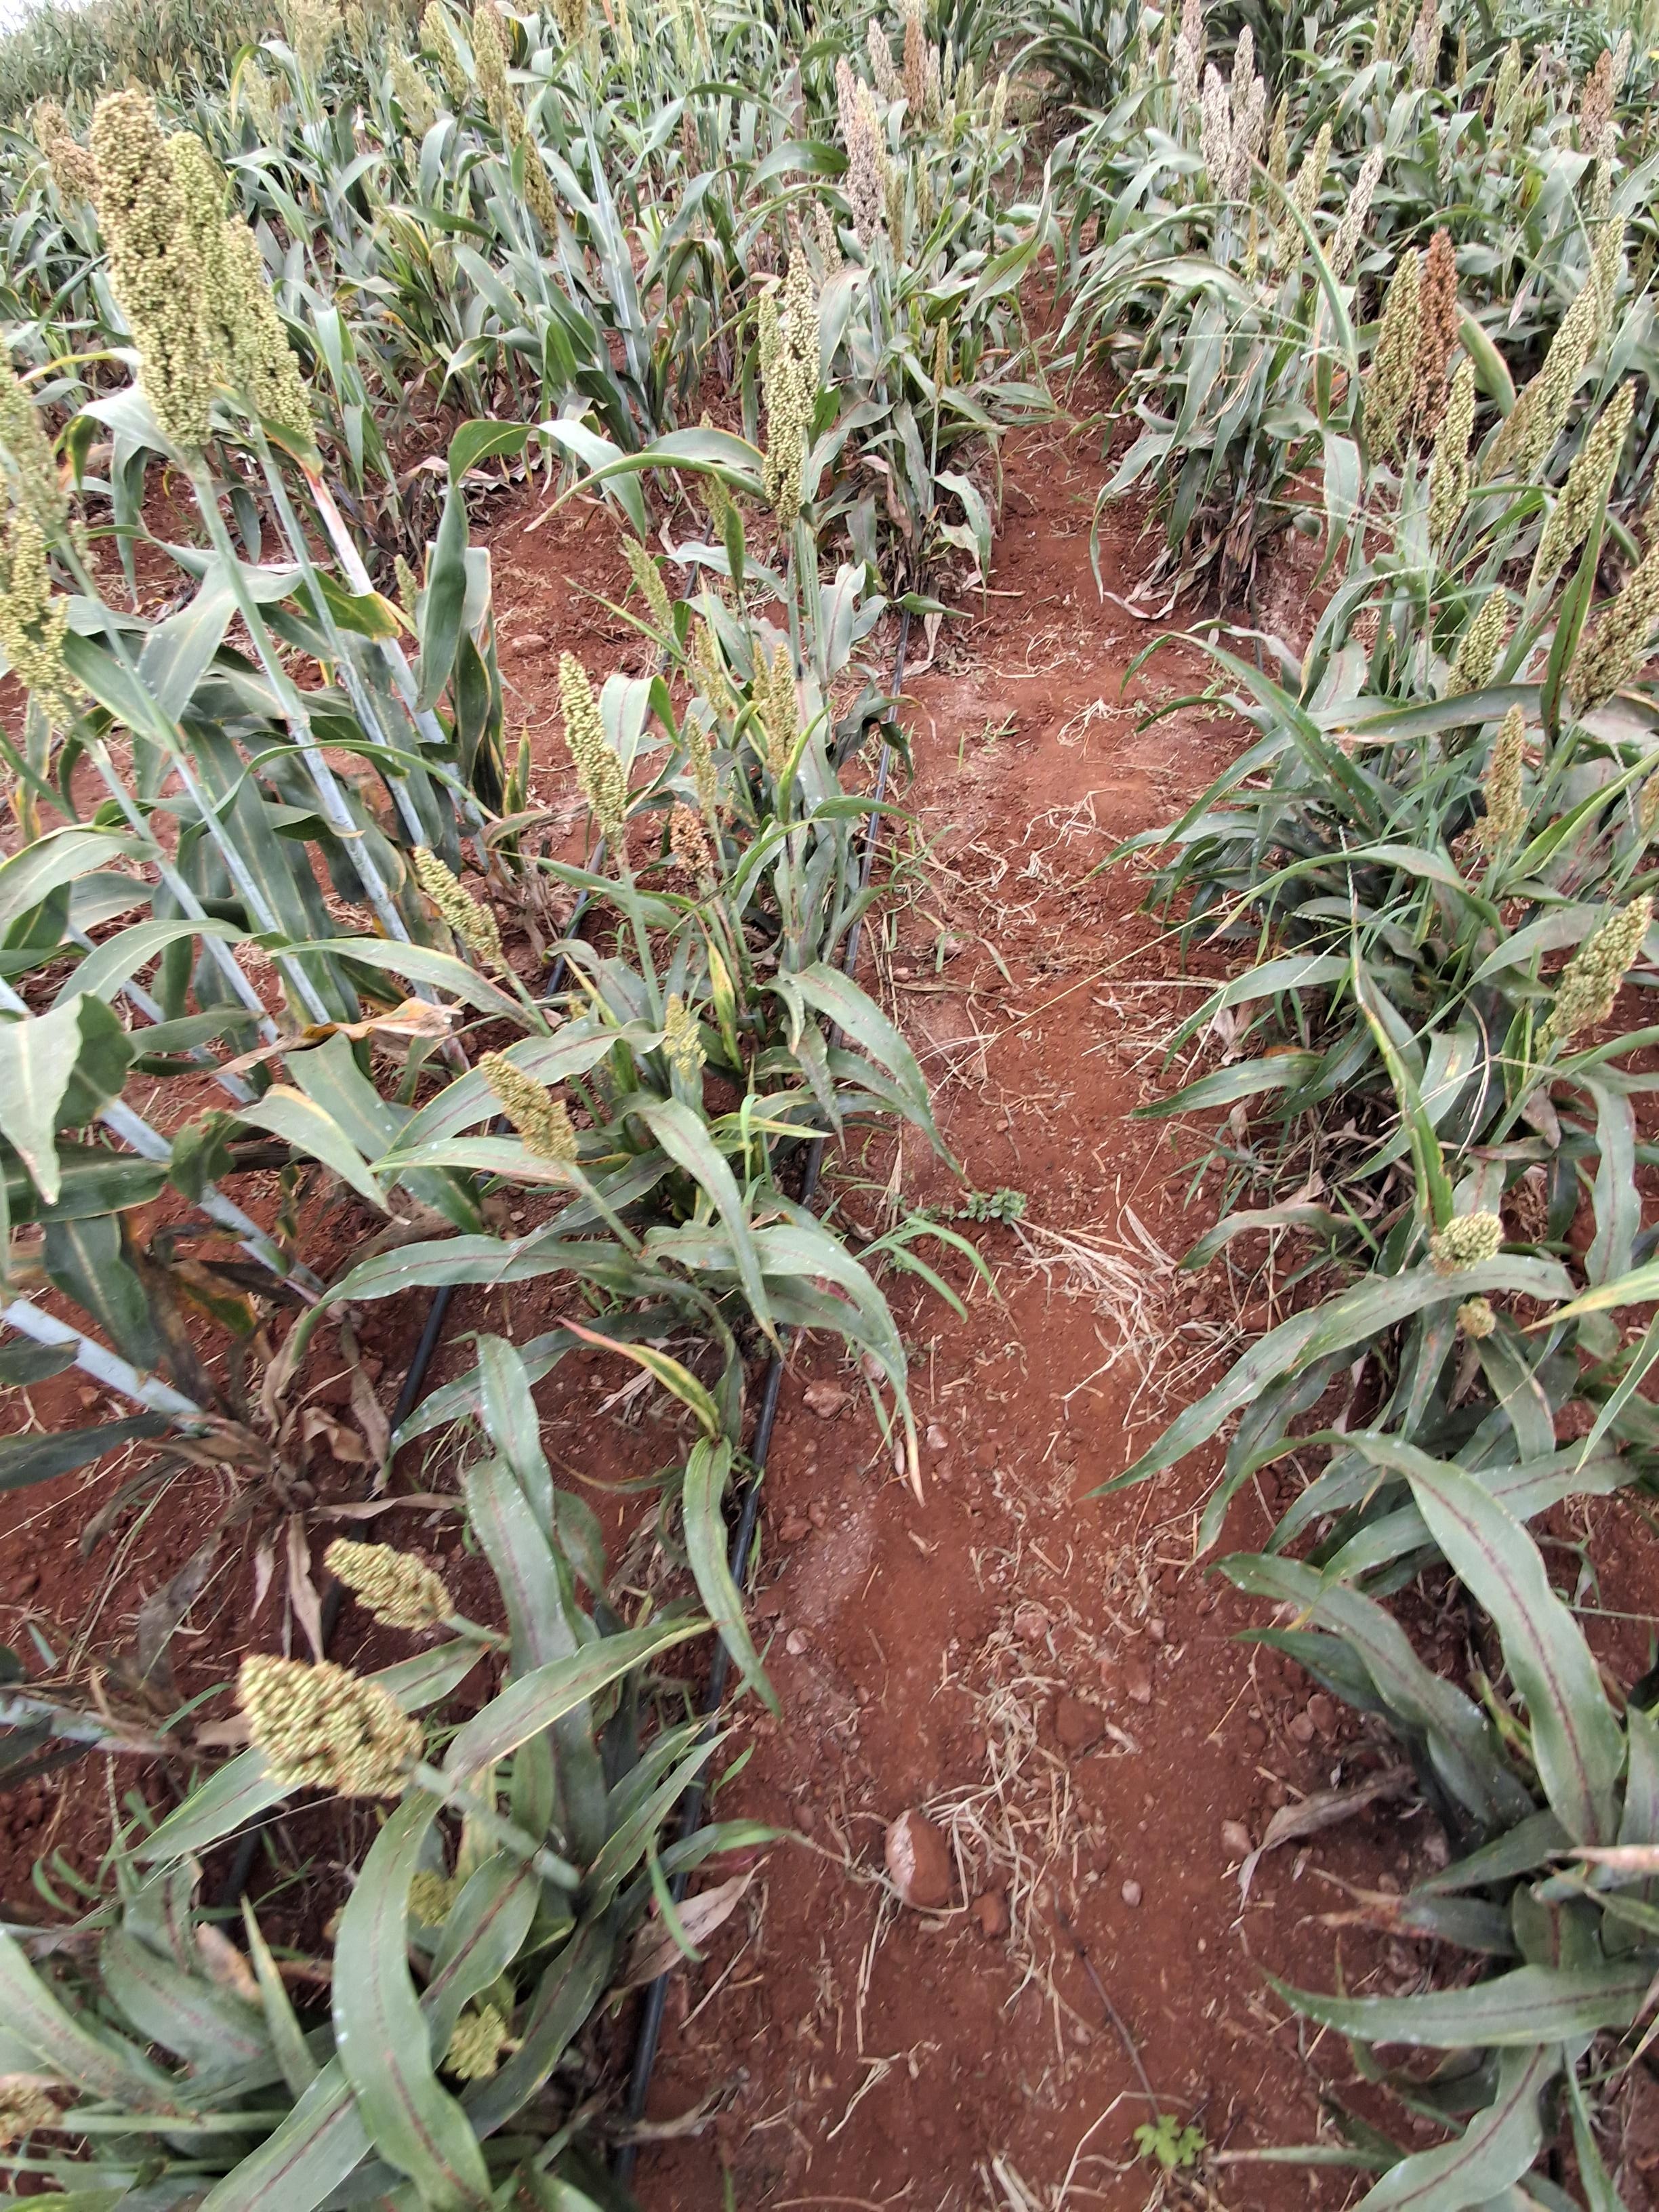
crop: groundnut
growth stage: flowering
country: Kenya
